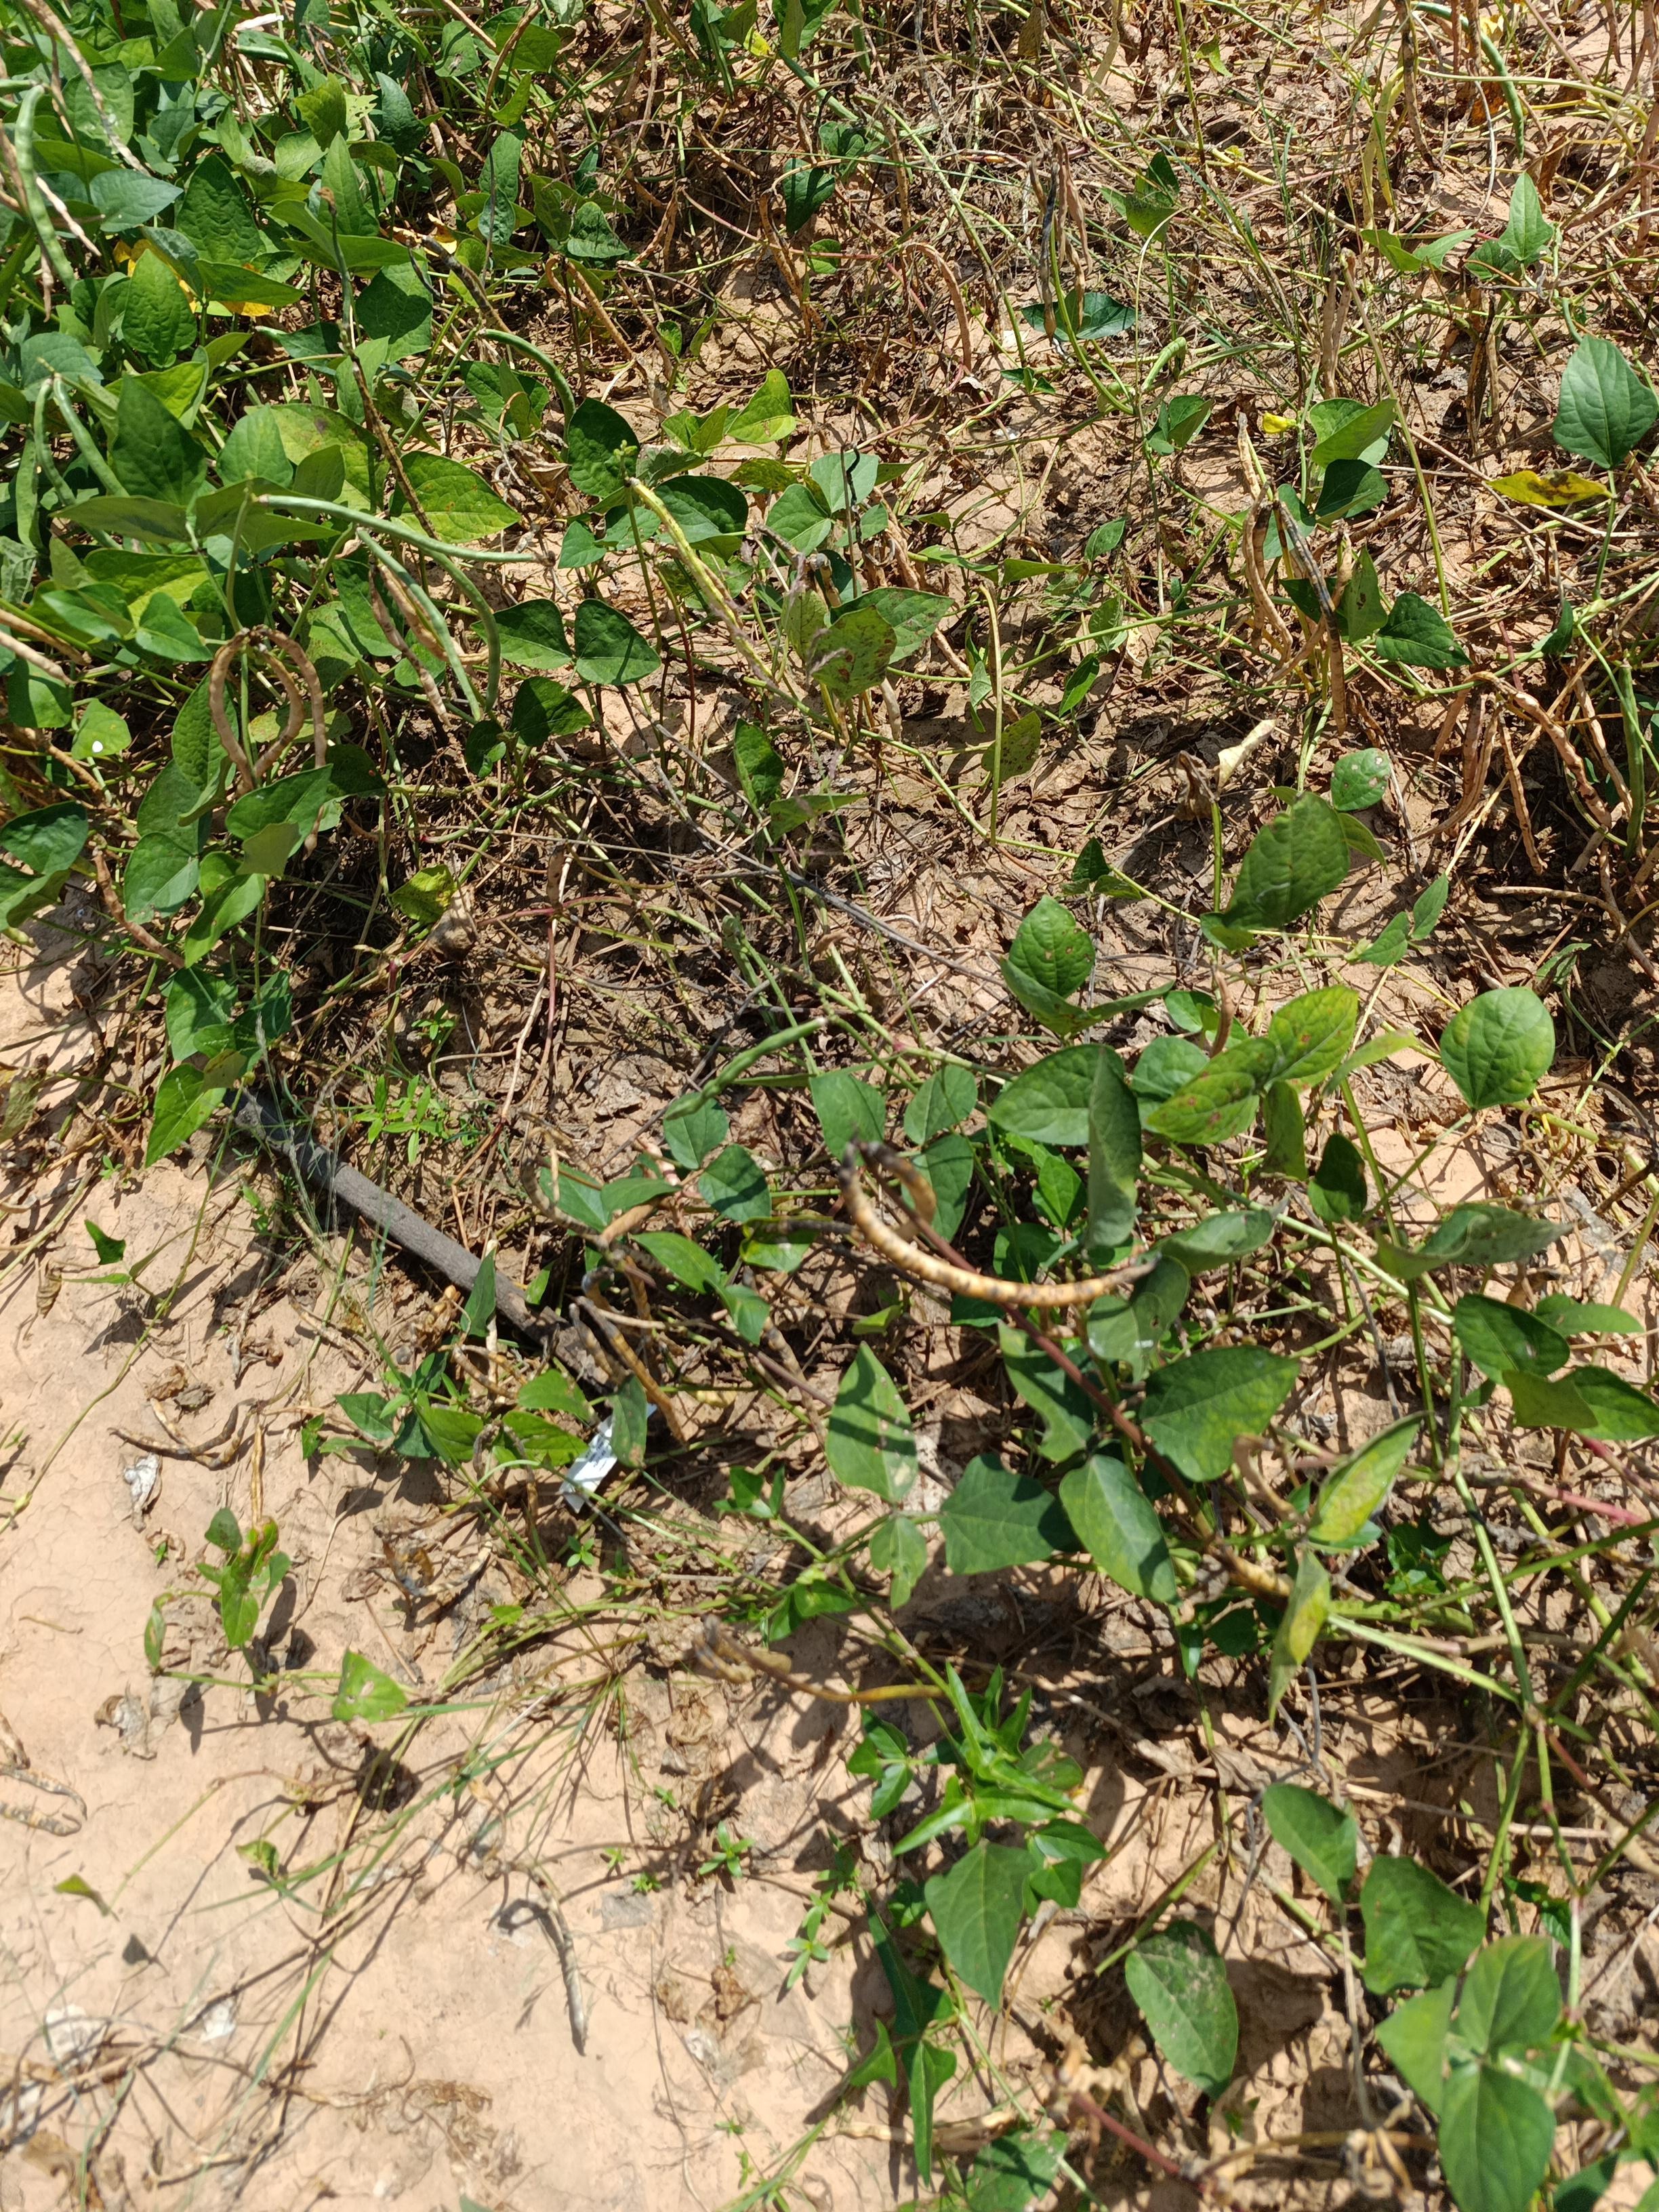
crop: cowpea
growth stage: maturity
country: Nigeria
